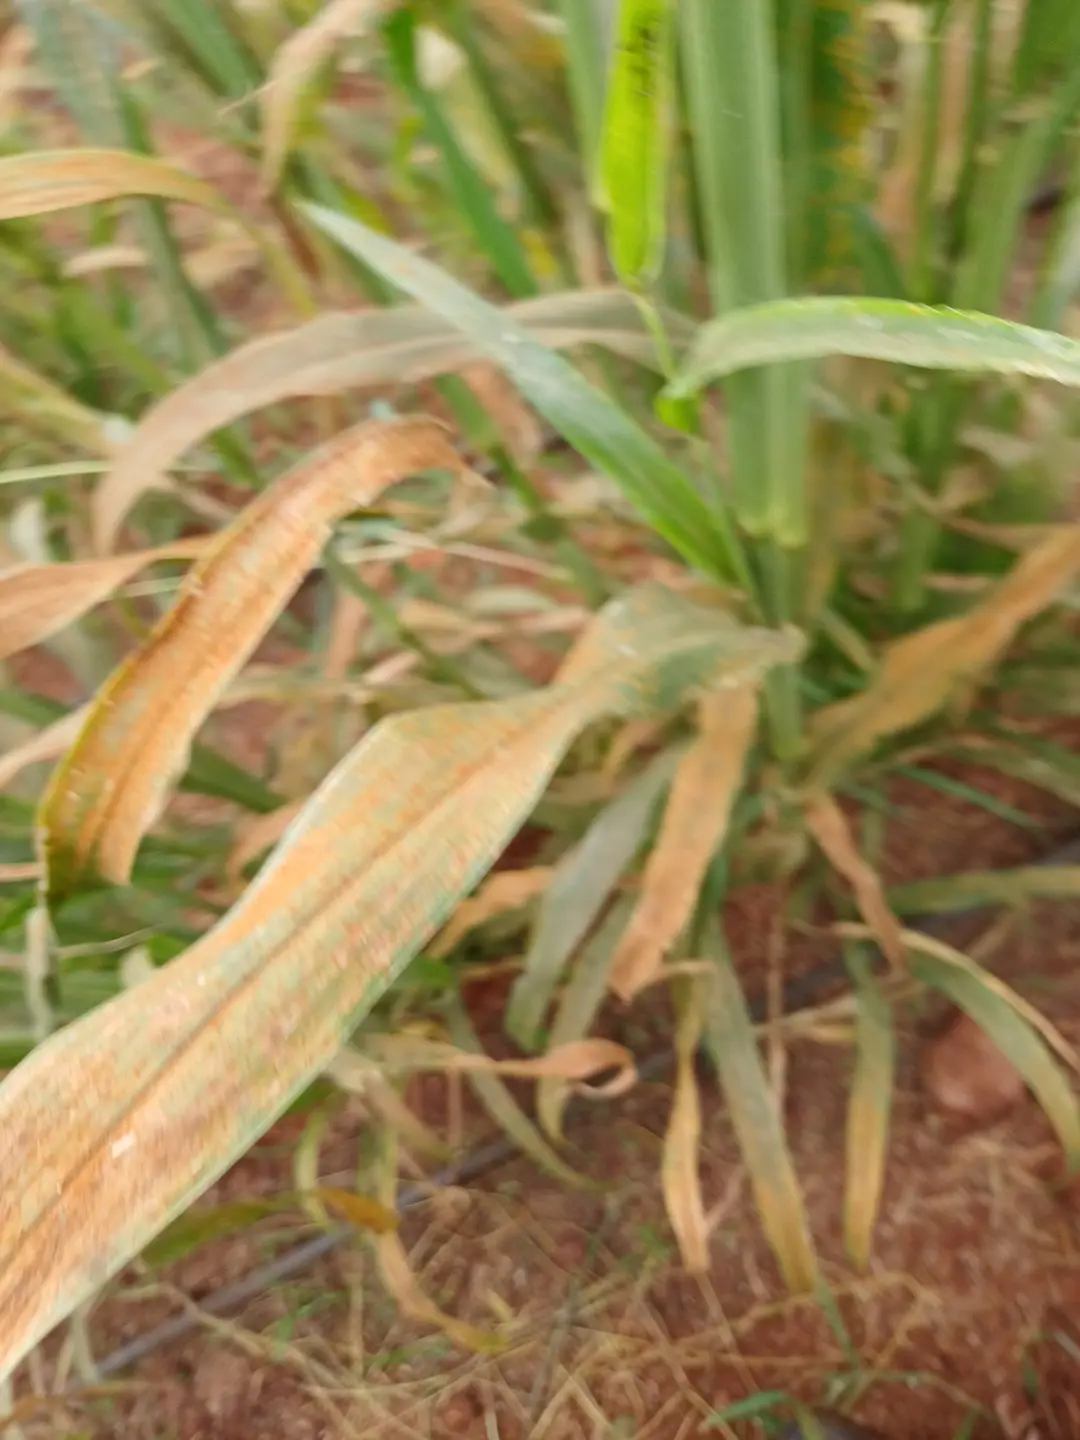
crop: pearl millet
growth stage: filling grain
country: Kenya
